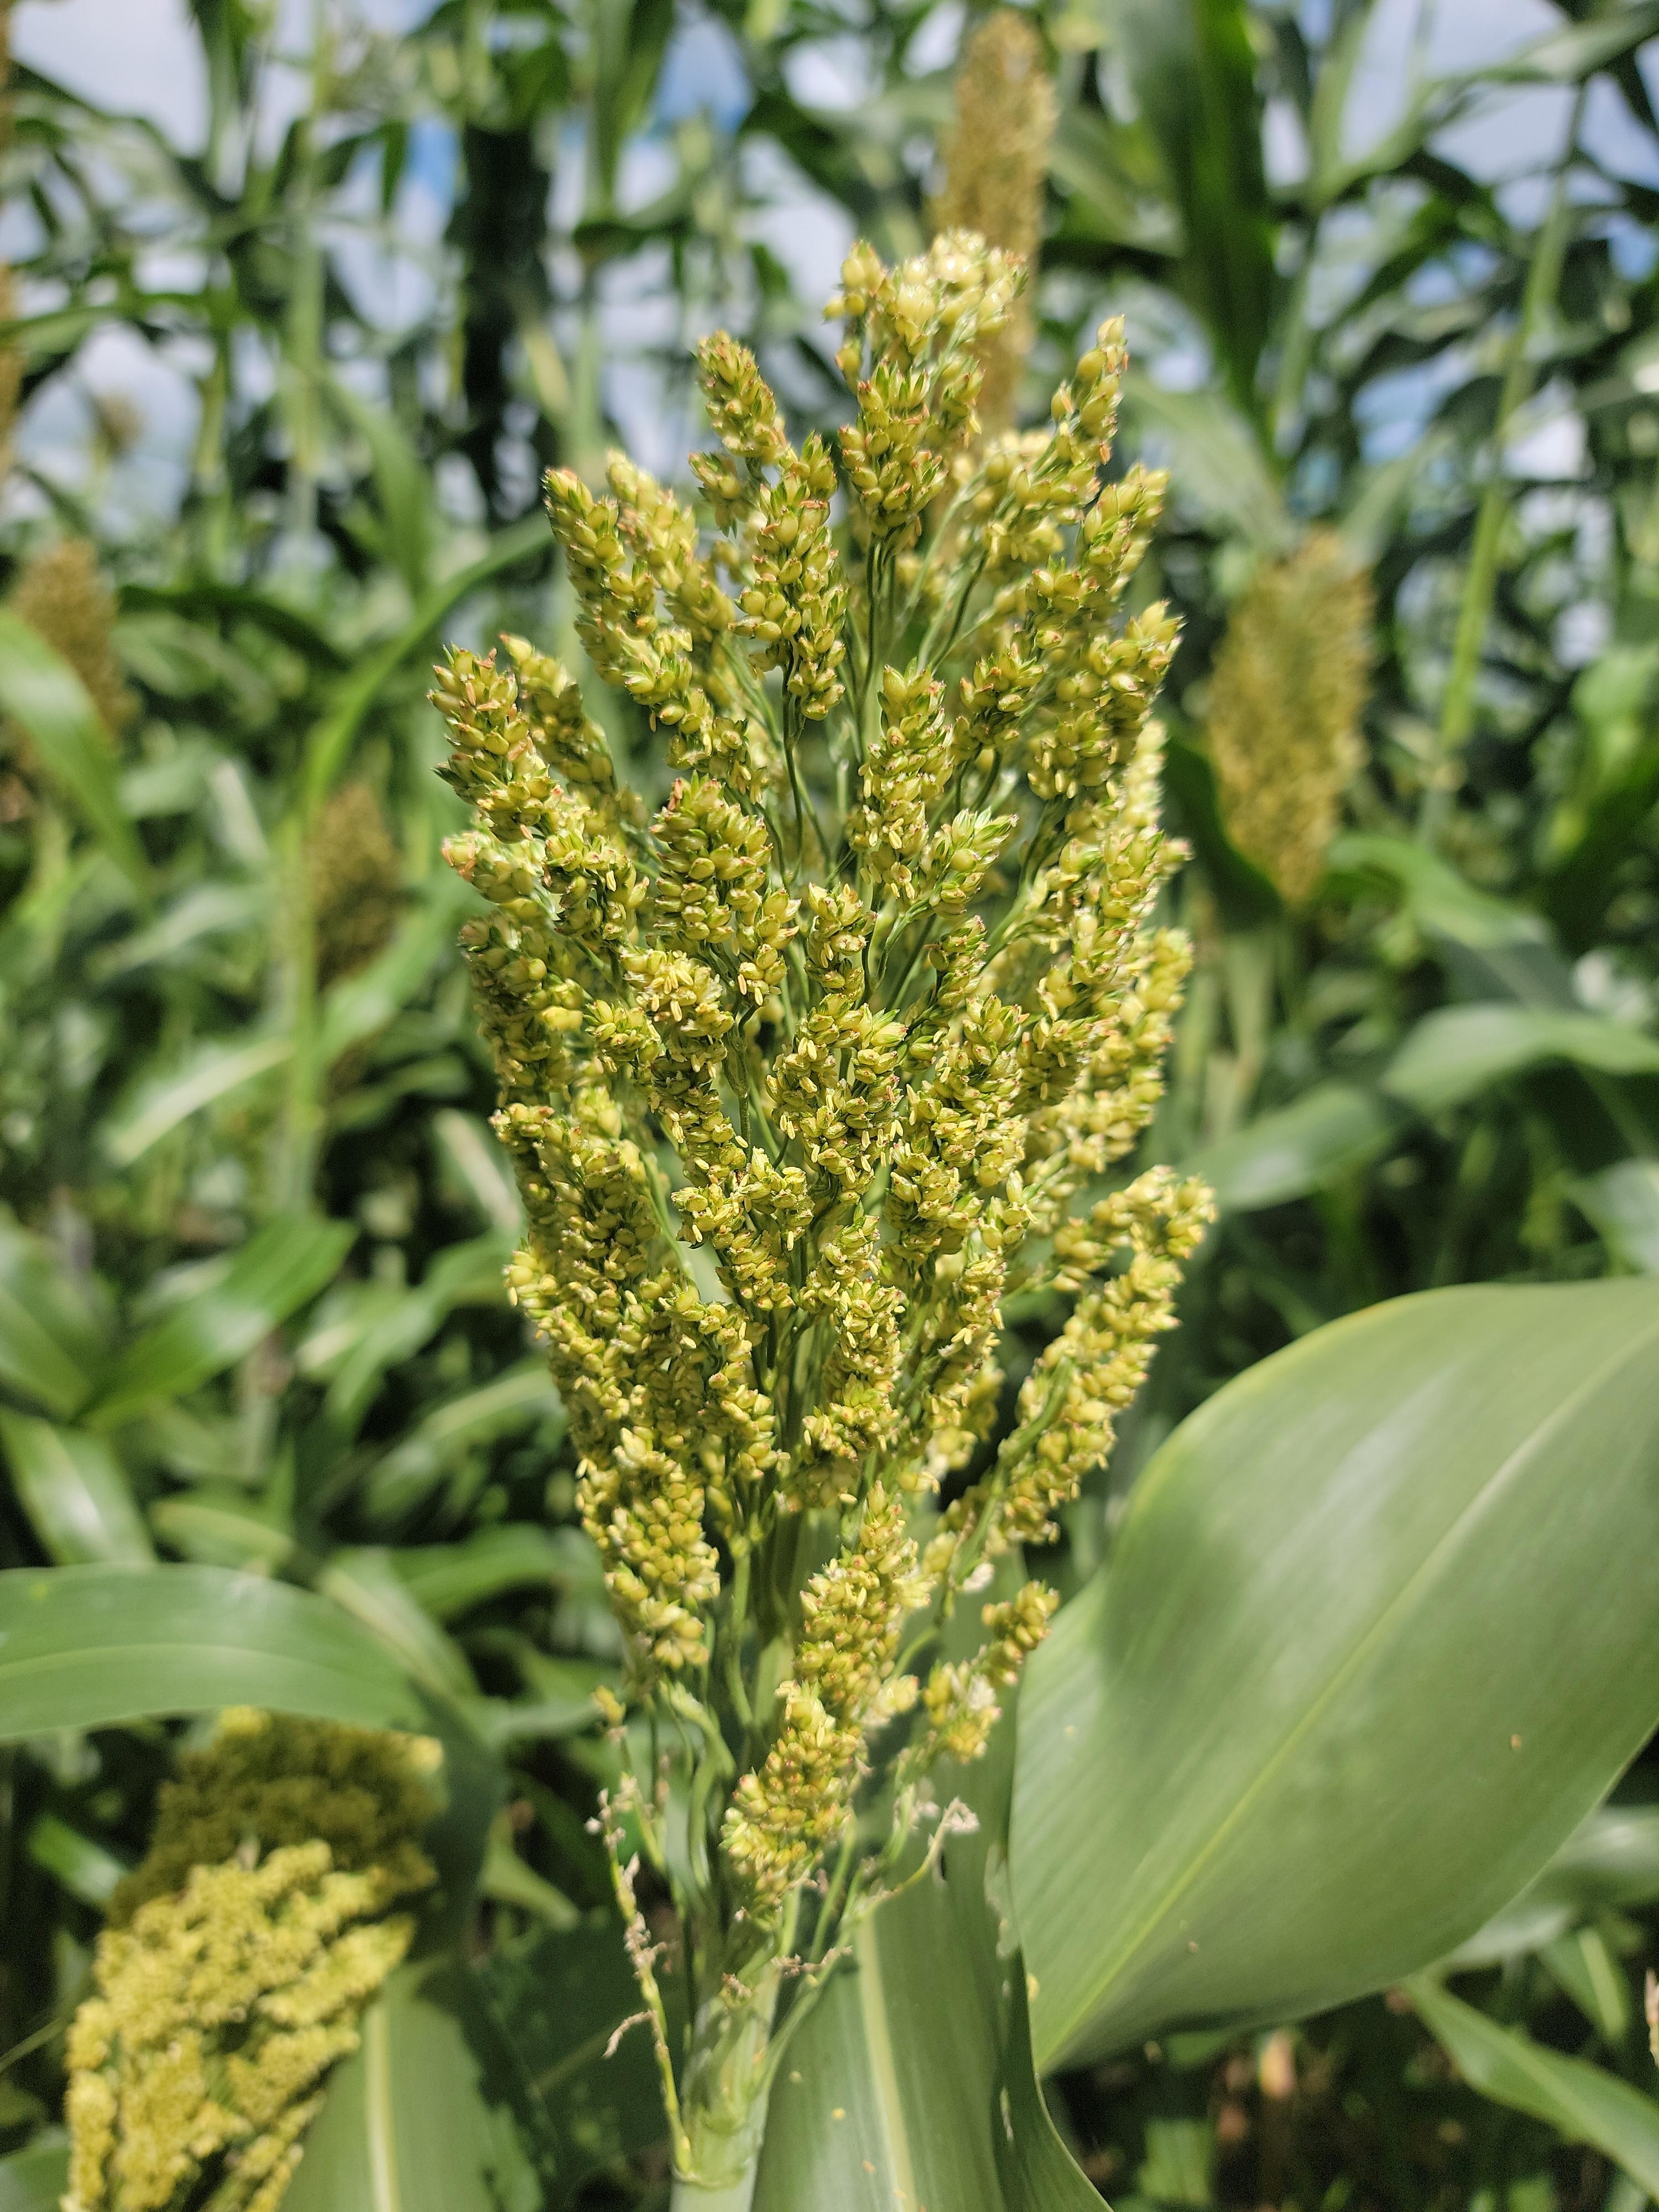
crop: sorghum
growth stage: heading tuber
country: Tanzania
